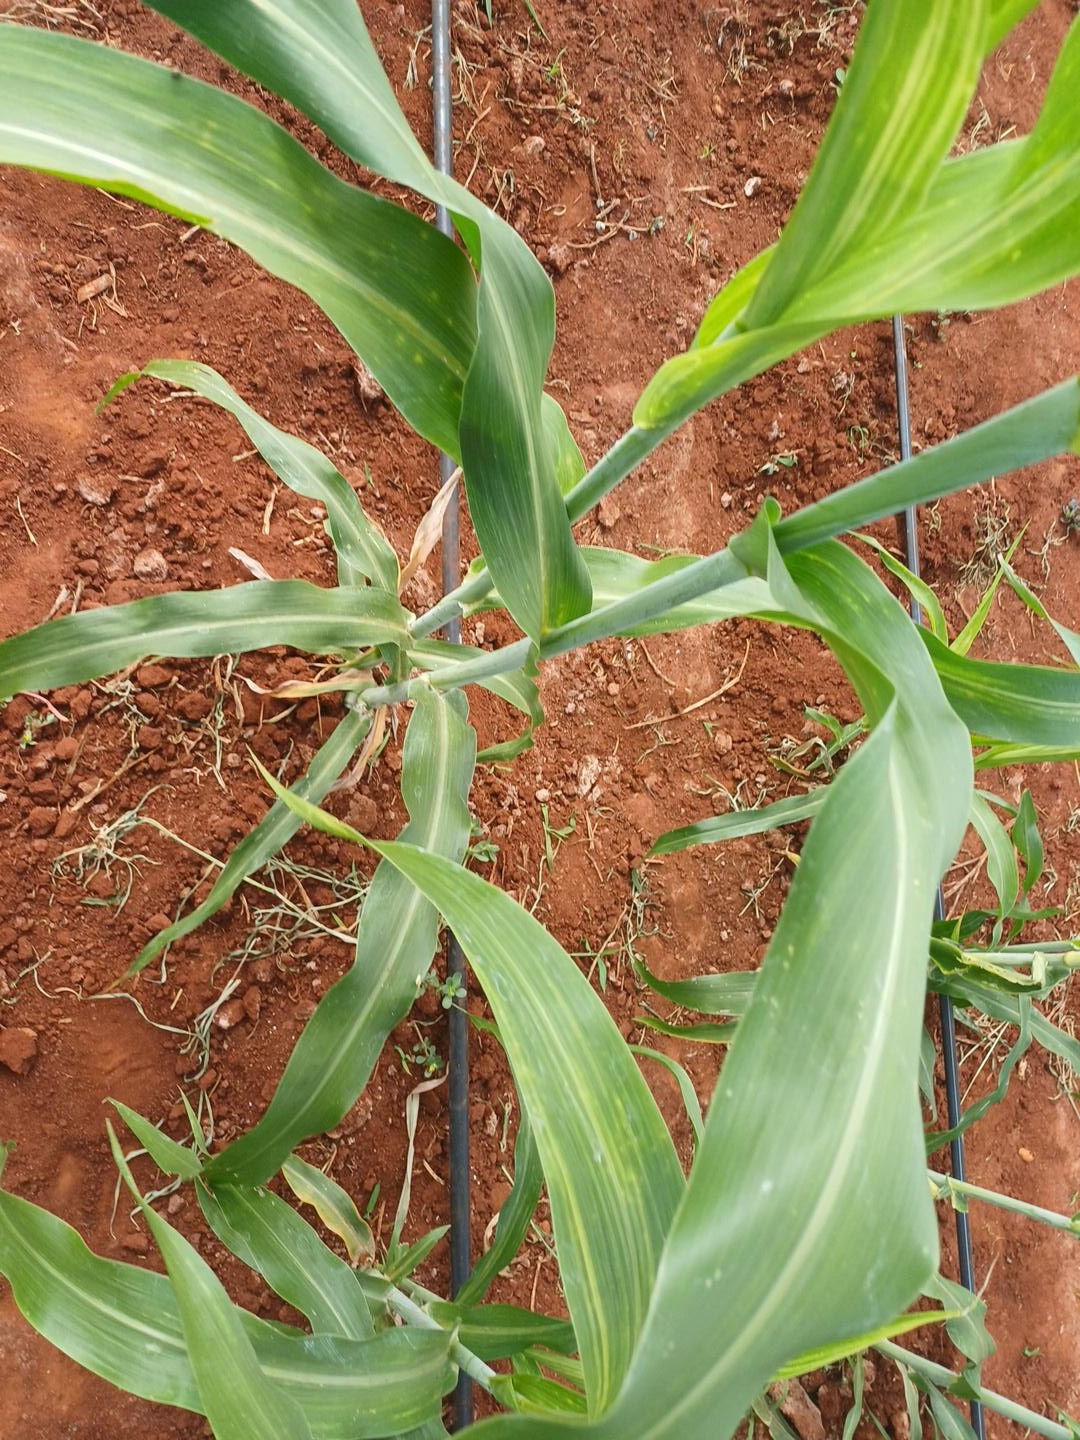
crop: sorghum
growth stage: heading tuber
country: Kenya
